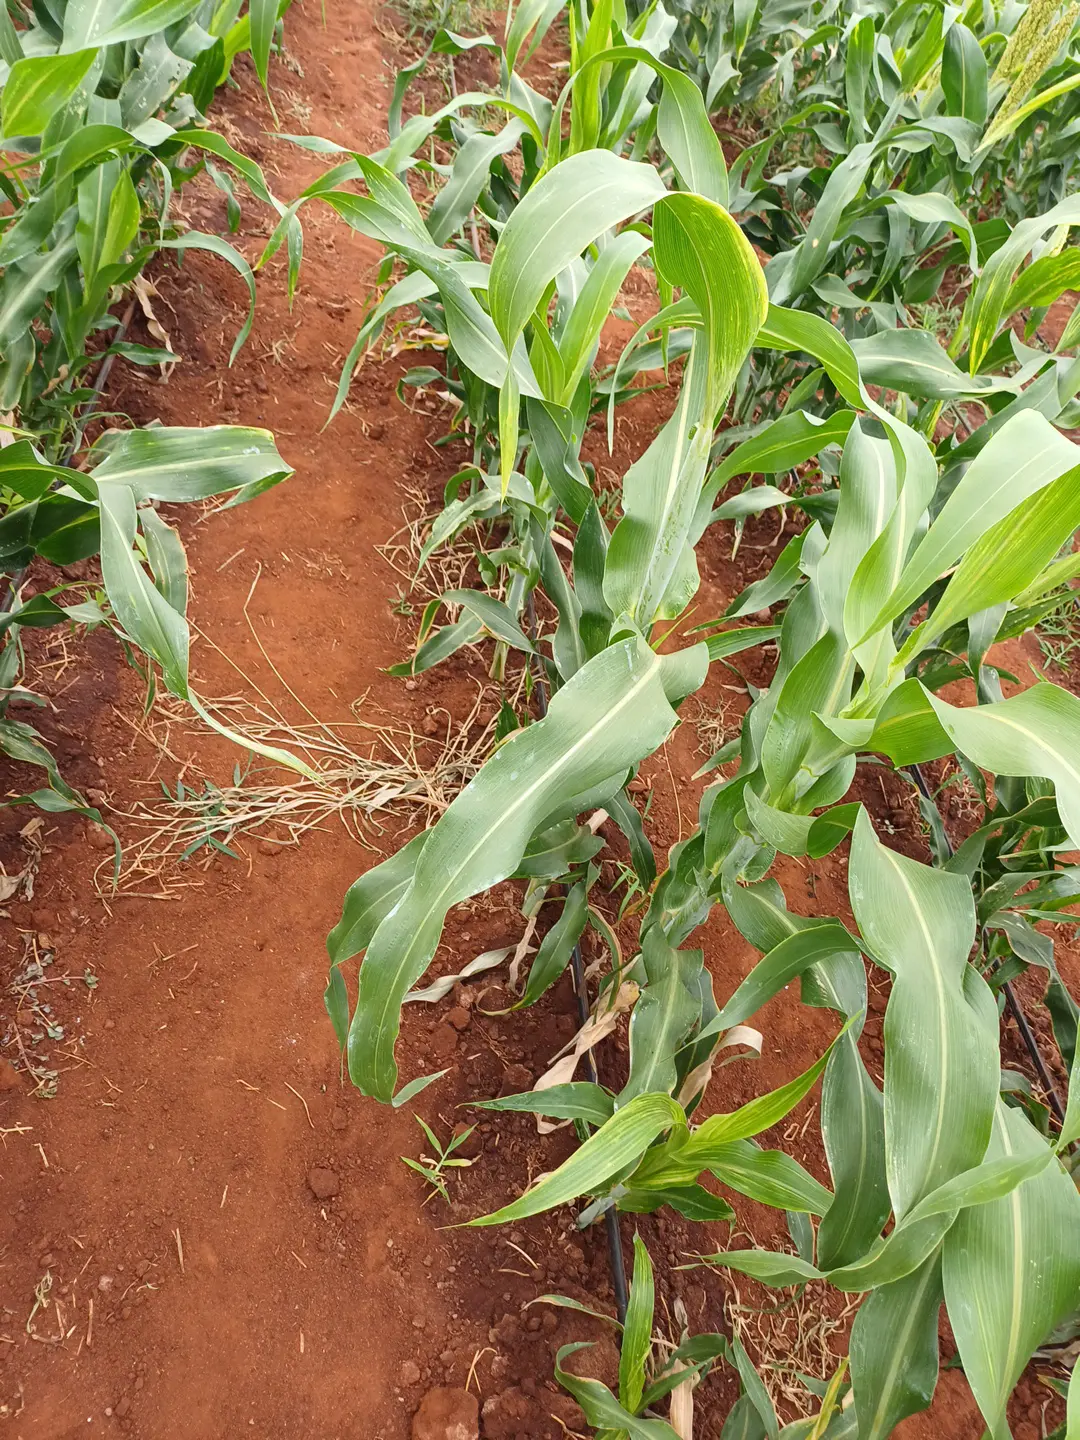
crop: sorghum
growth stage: heading tuber
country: Kenya
